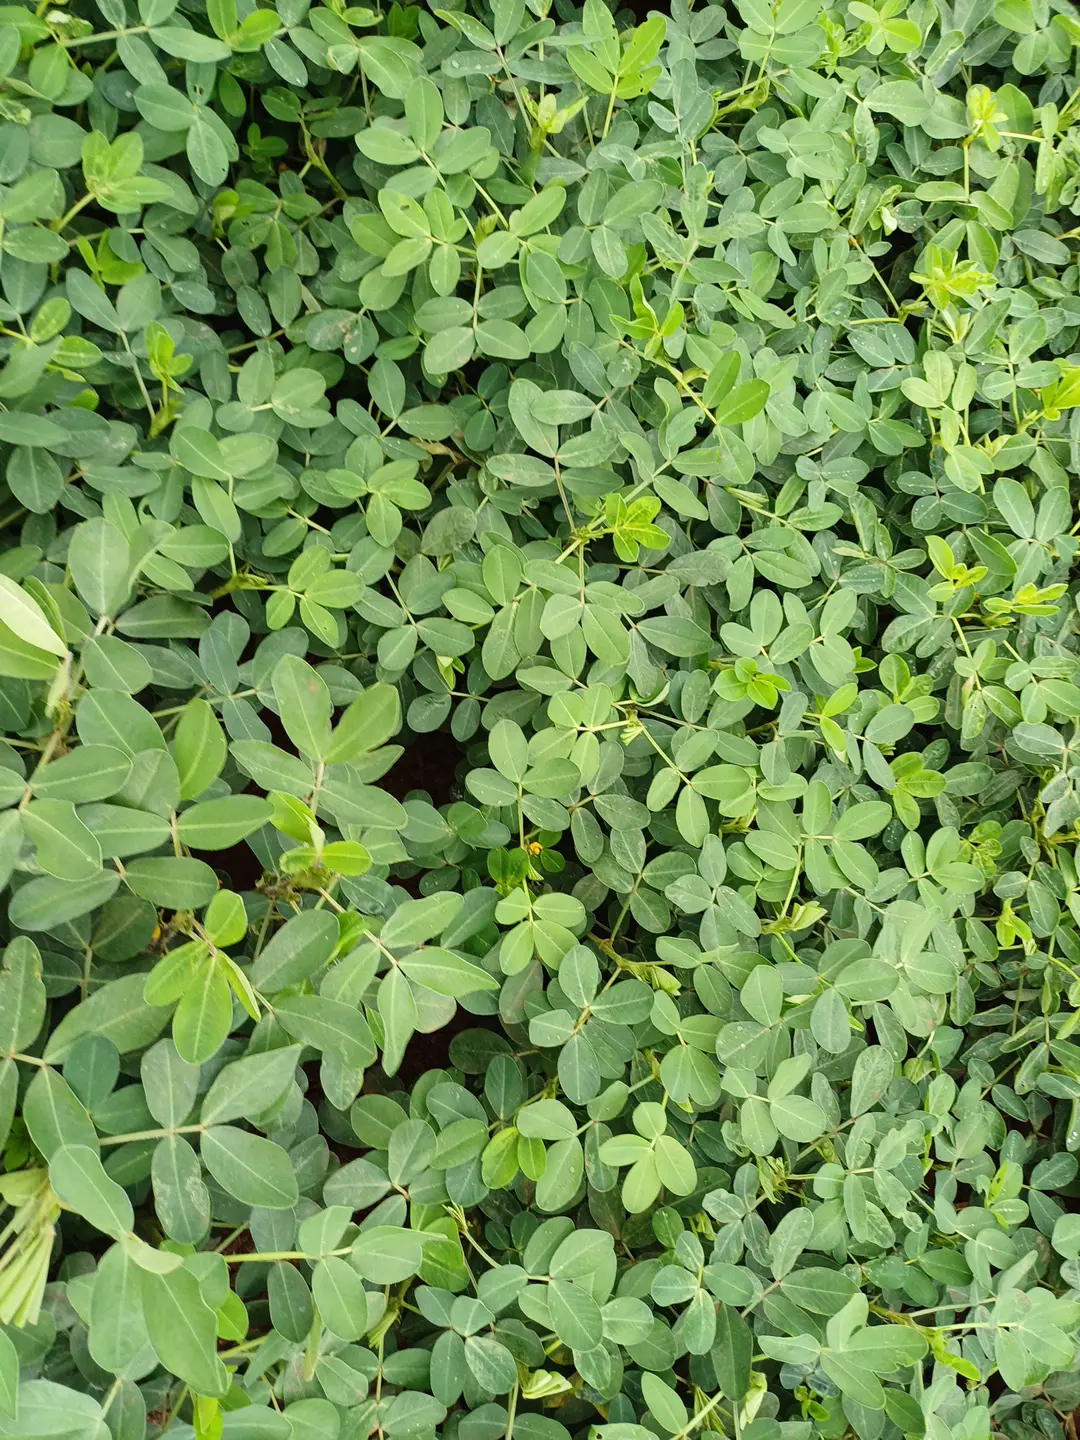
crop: groundnut
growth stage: flowering
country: Kenya
